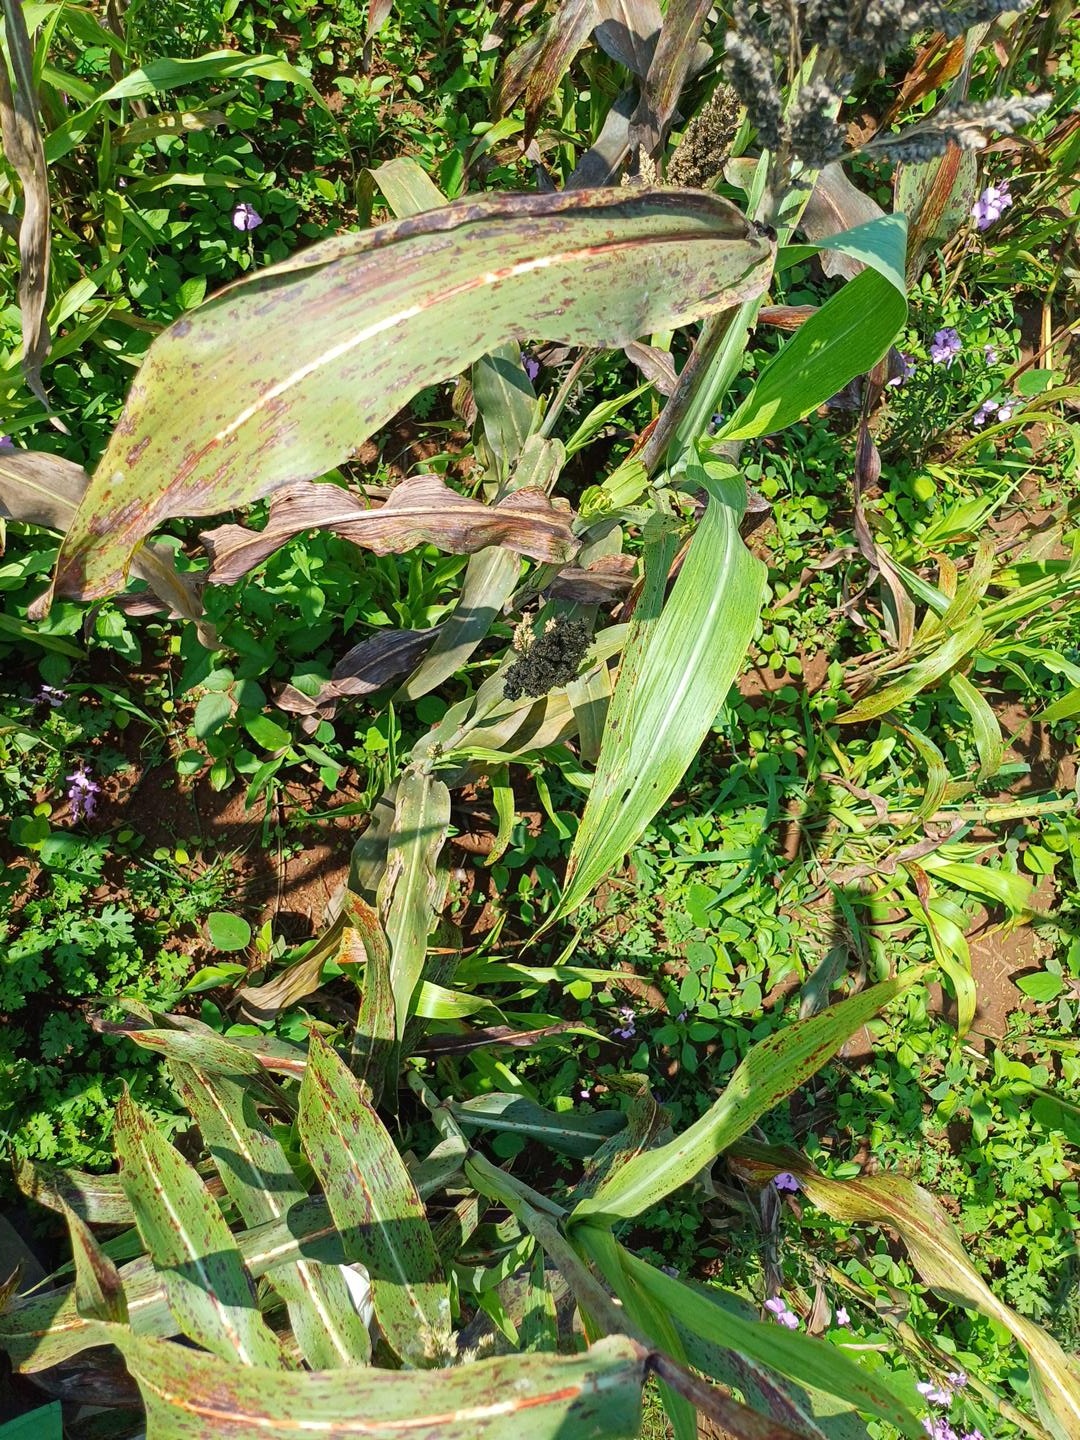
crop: sorghum
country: Kenya
